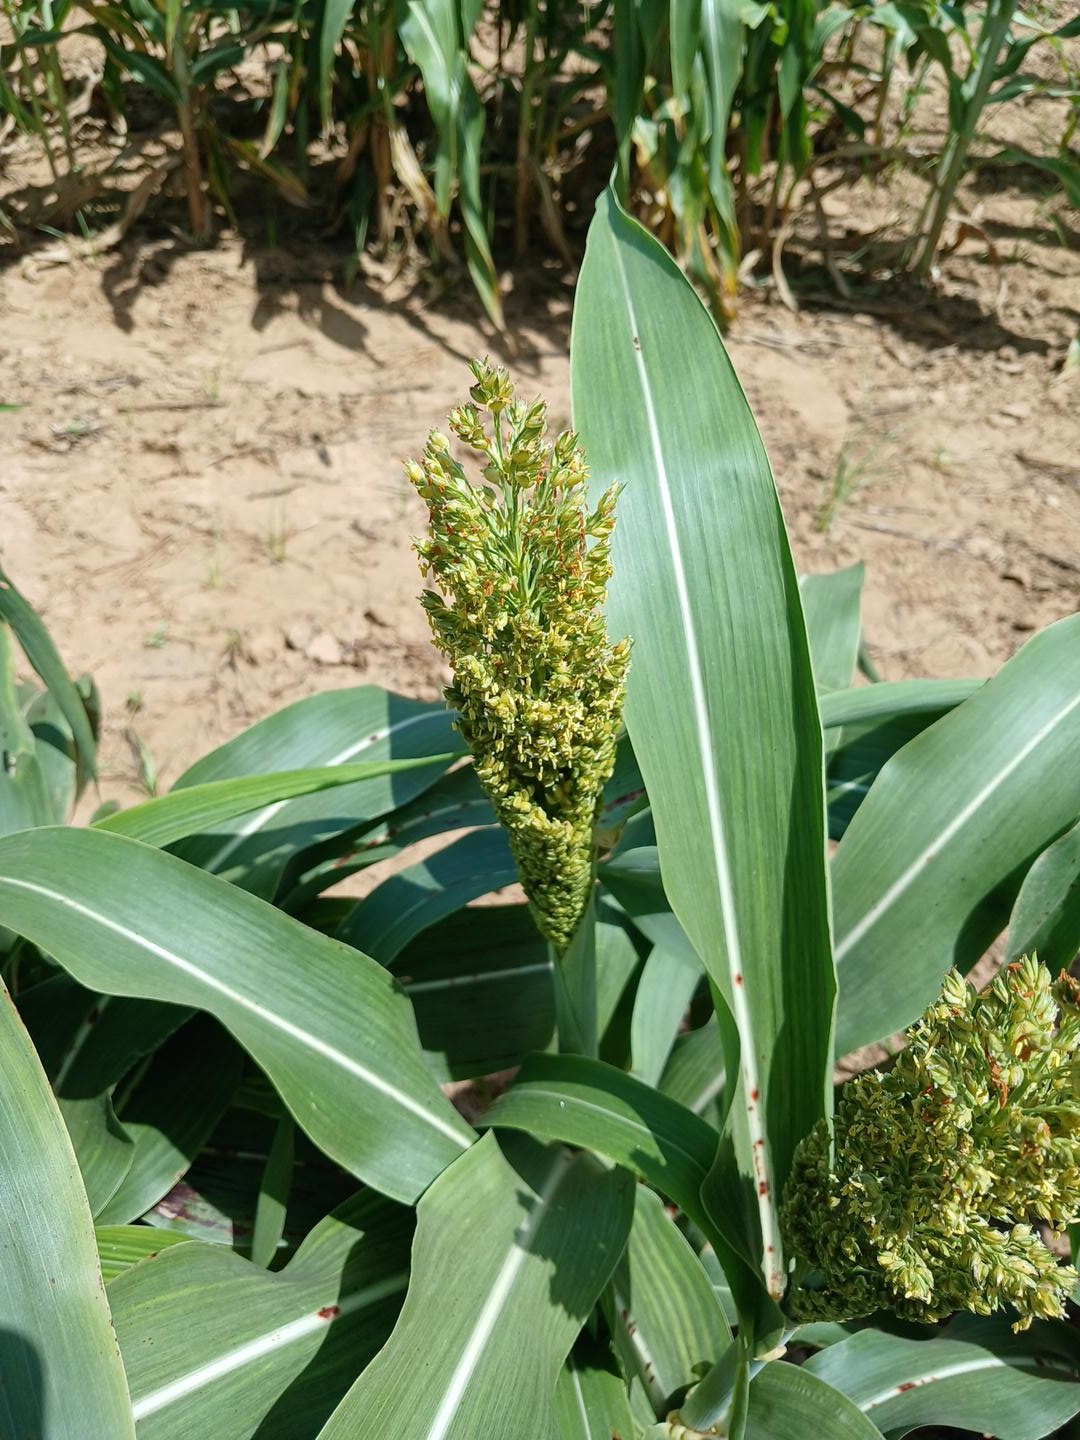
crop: sorghum
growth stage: flowering
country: Senegal
